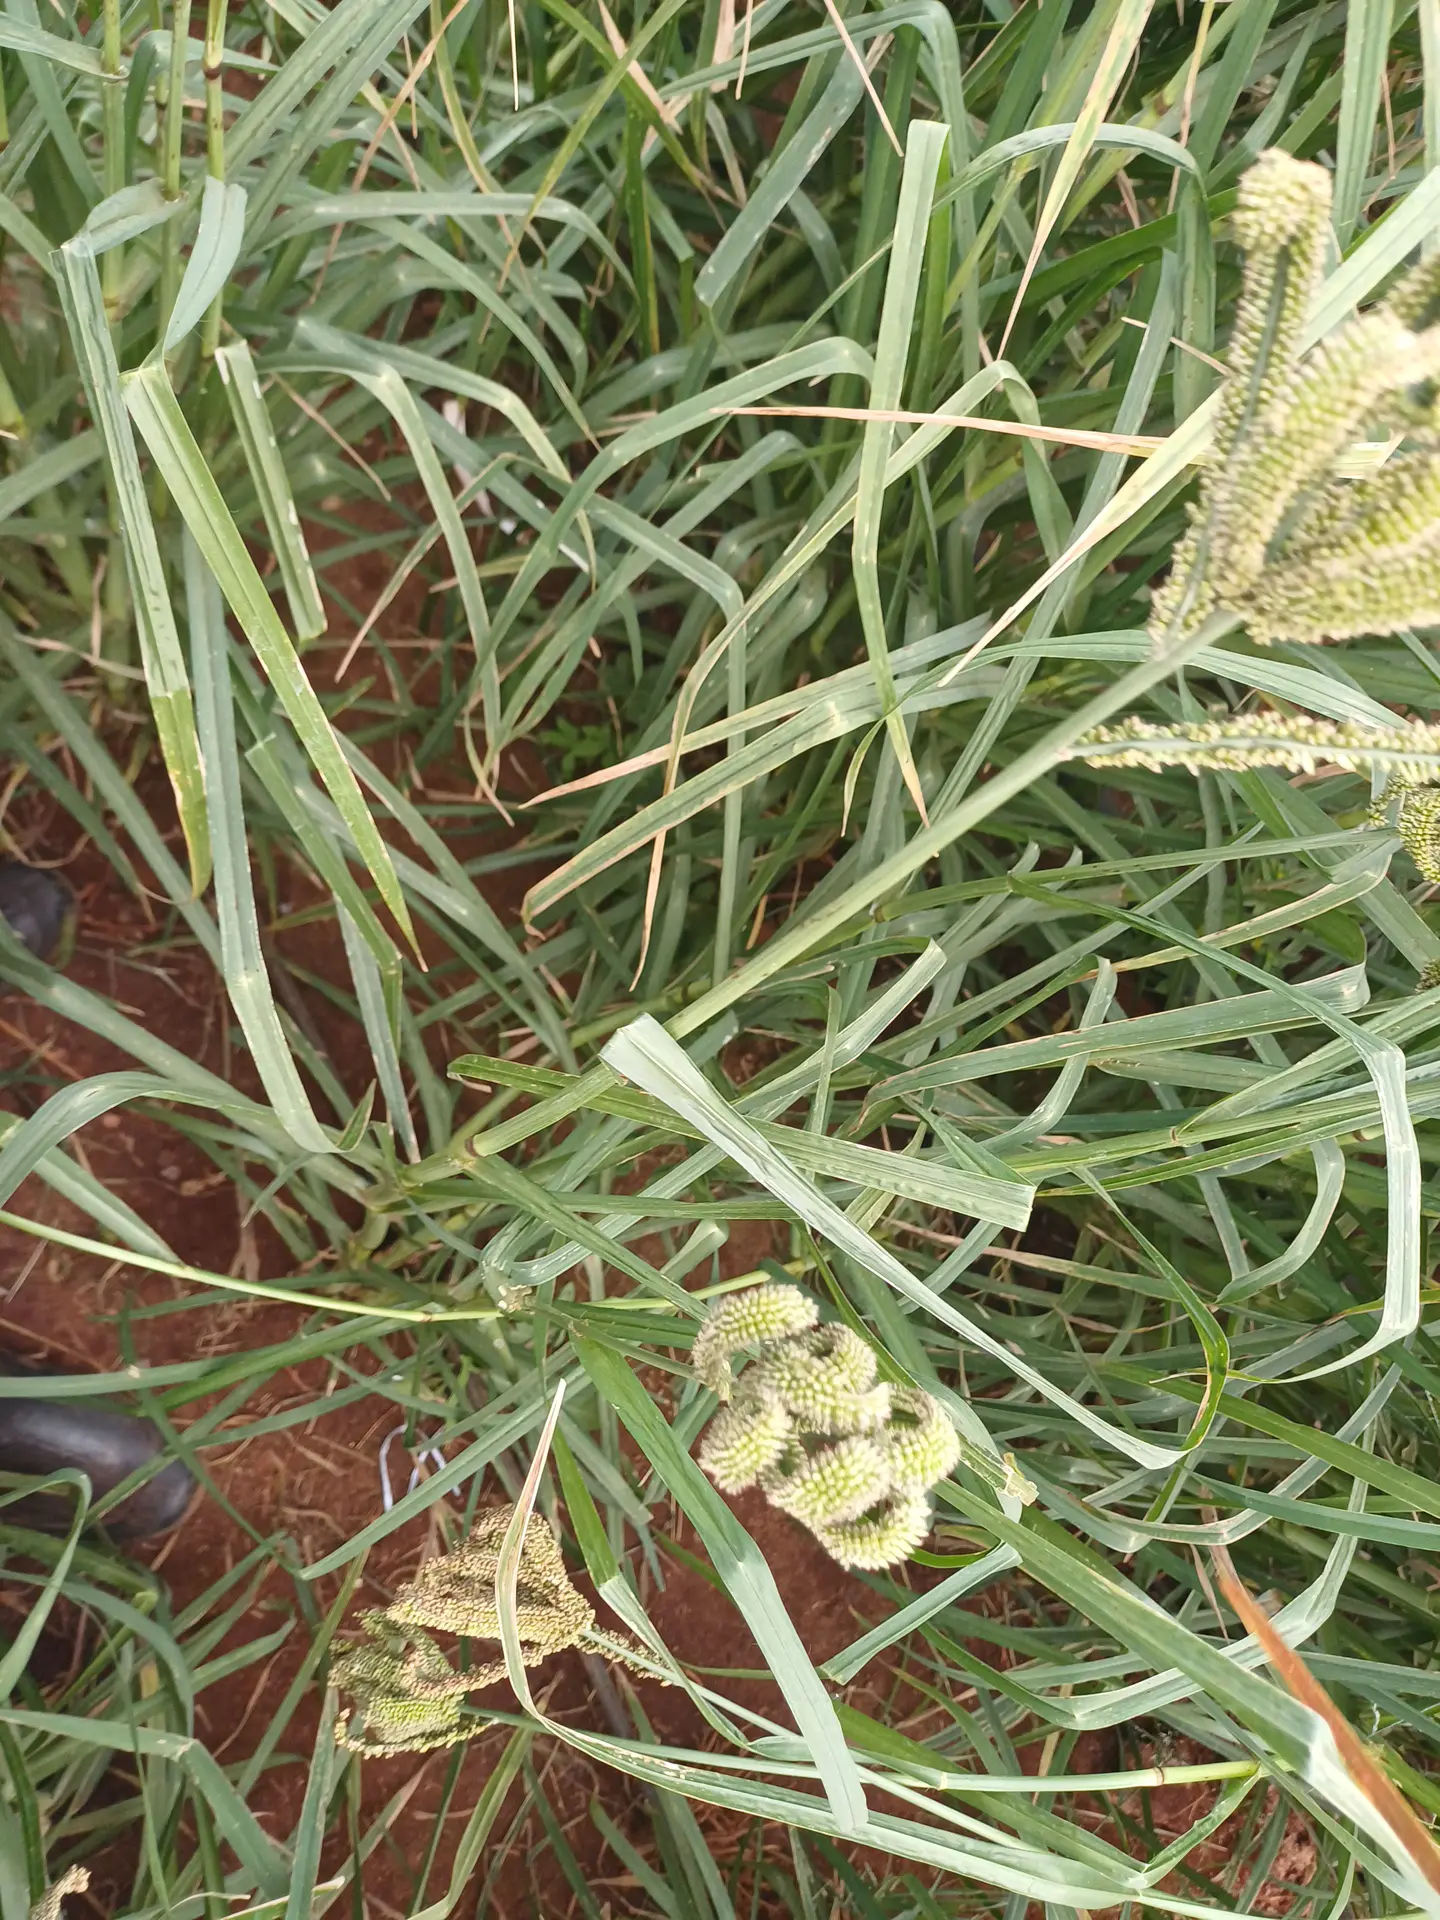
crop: finger millet
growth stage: filling grain
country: Kenya
